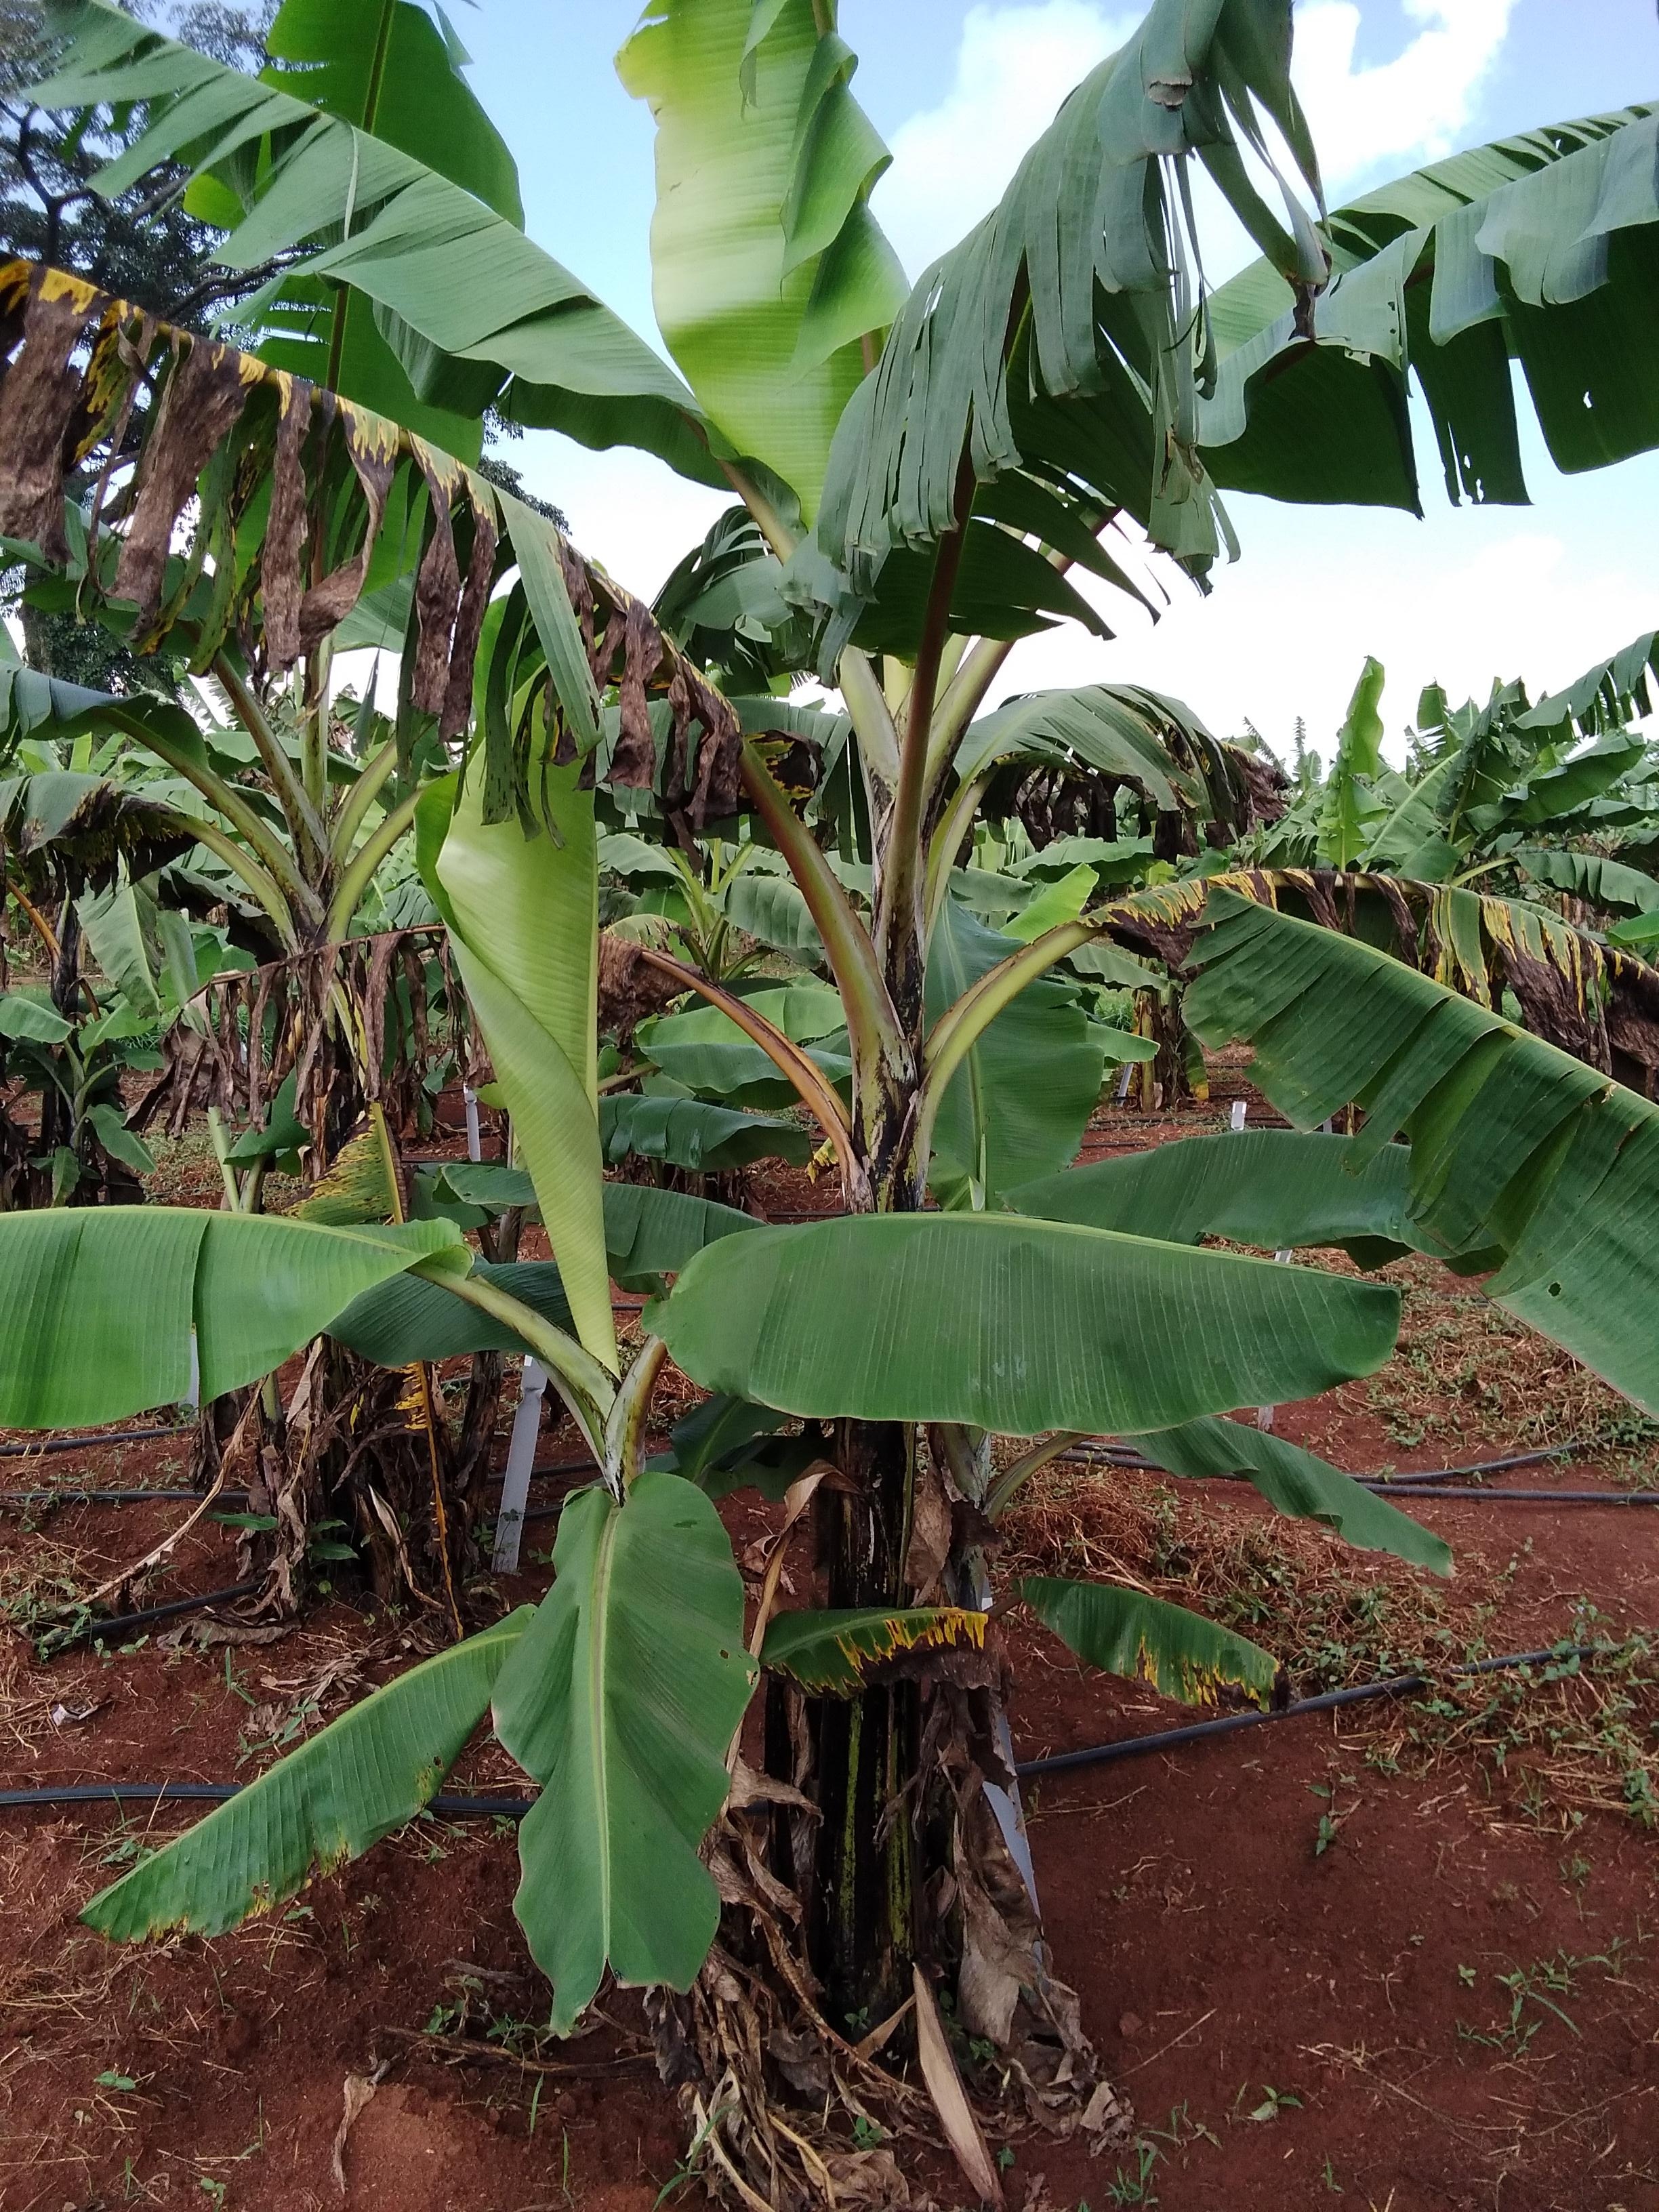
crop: banana
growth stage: vegetative
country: Tanzania
